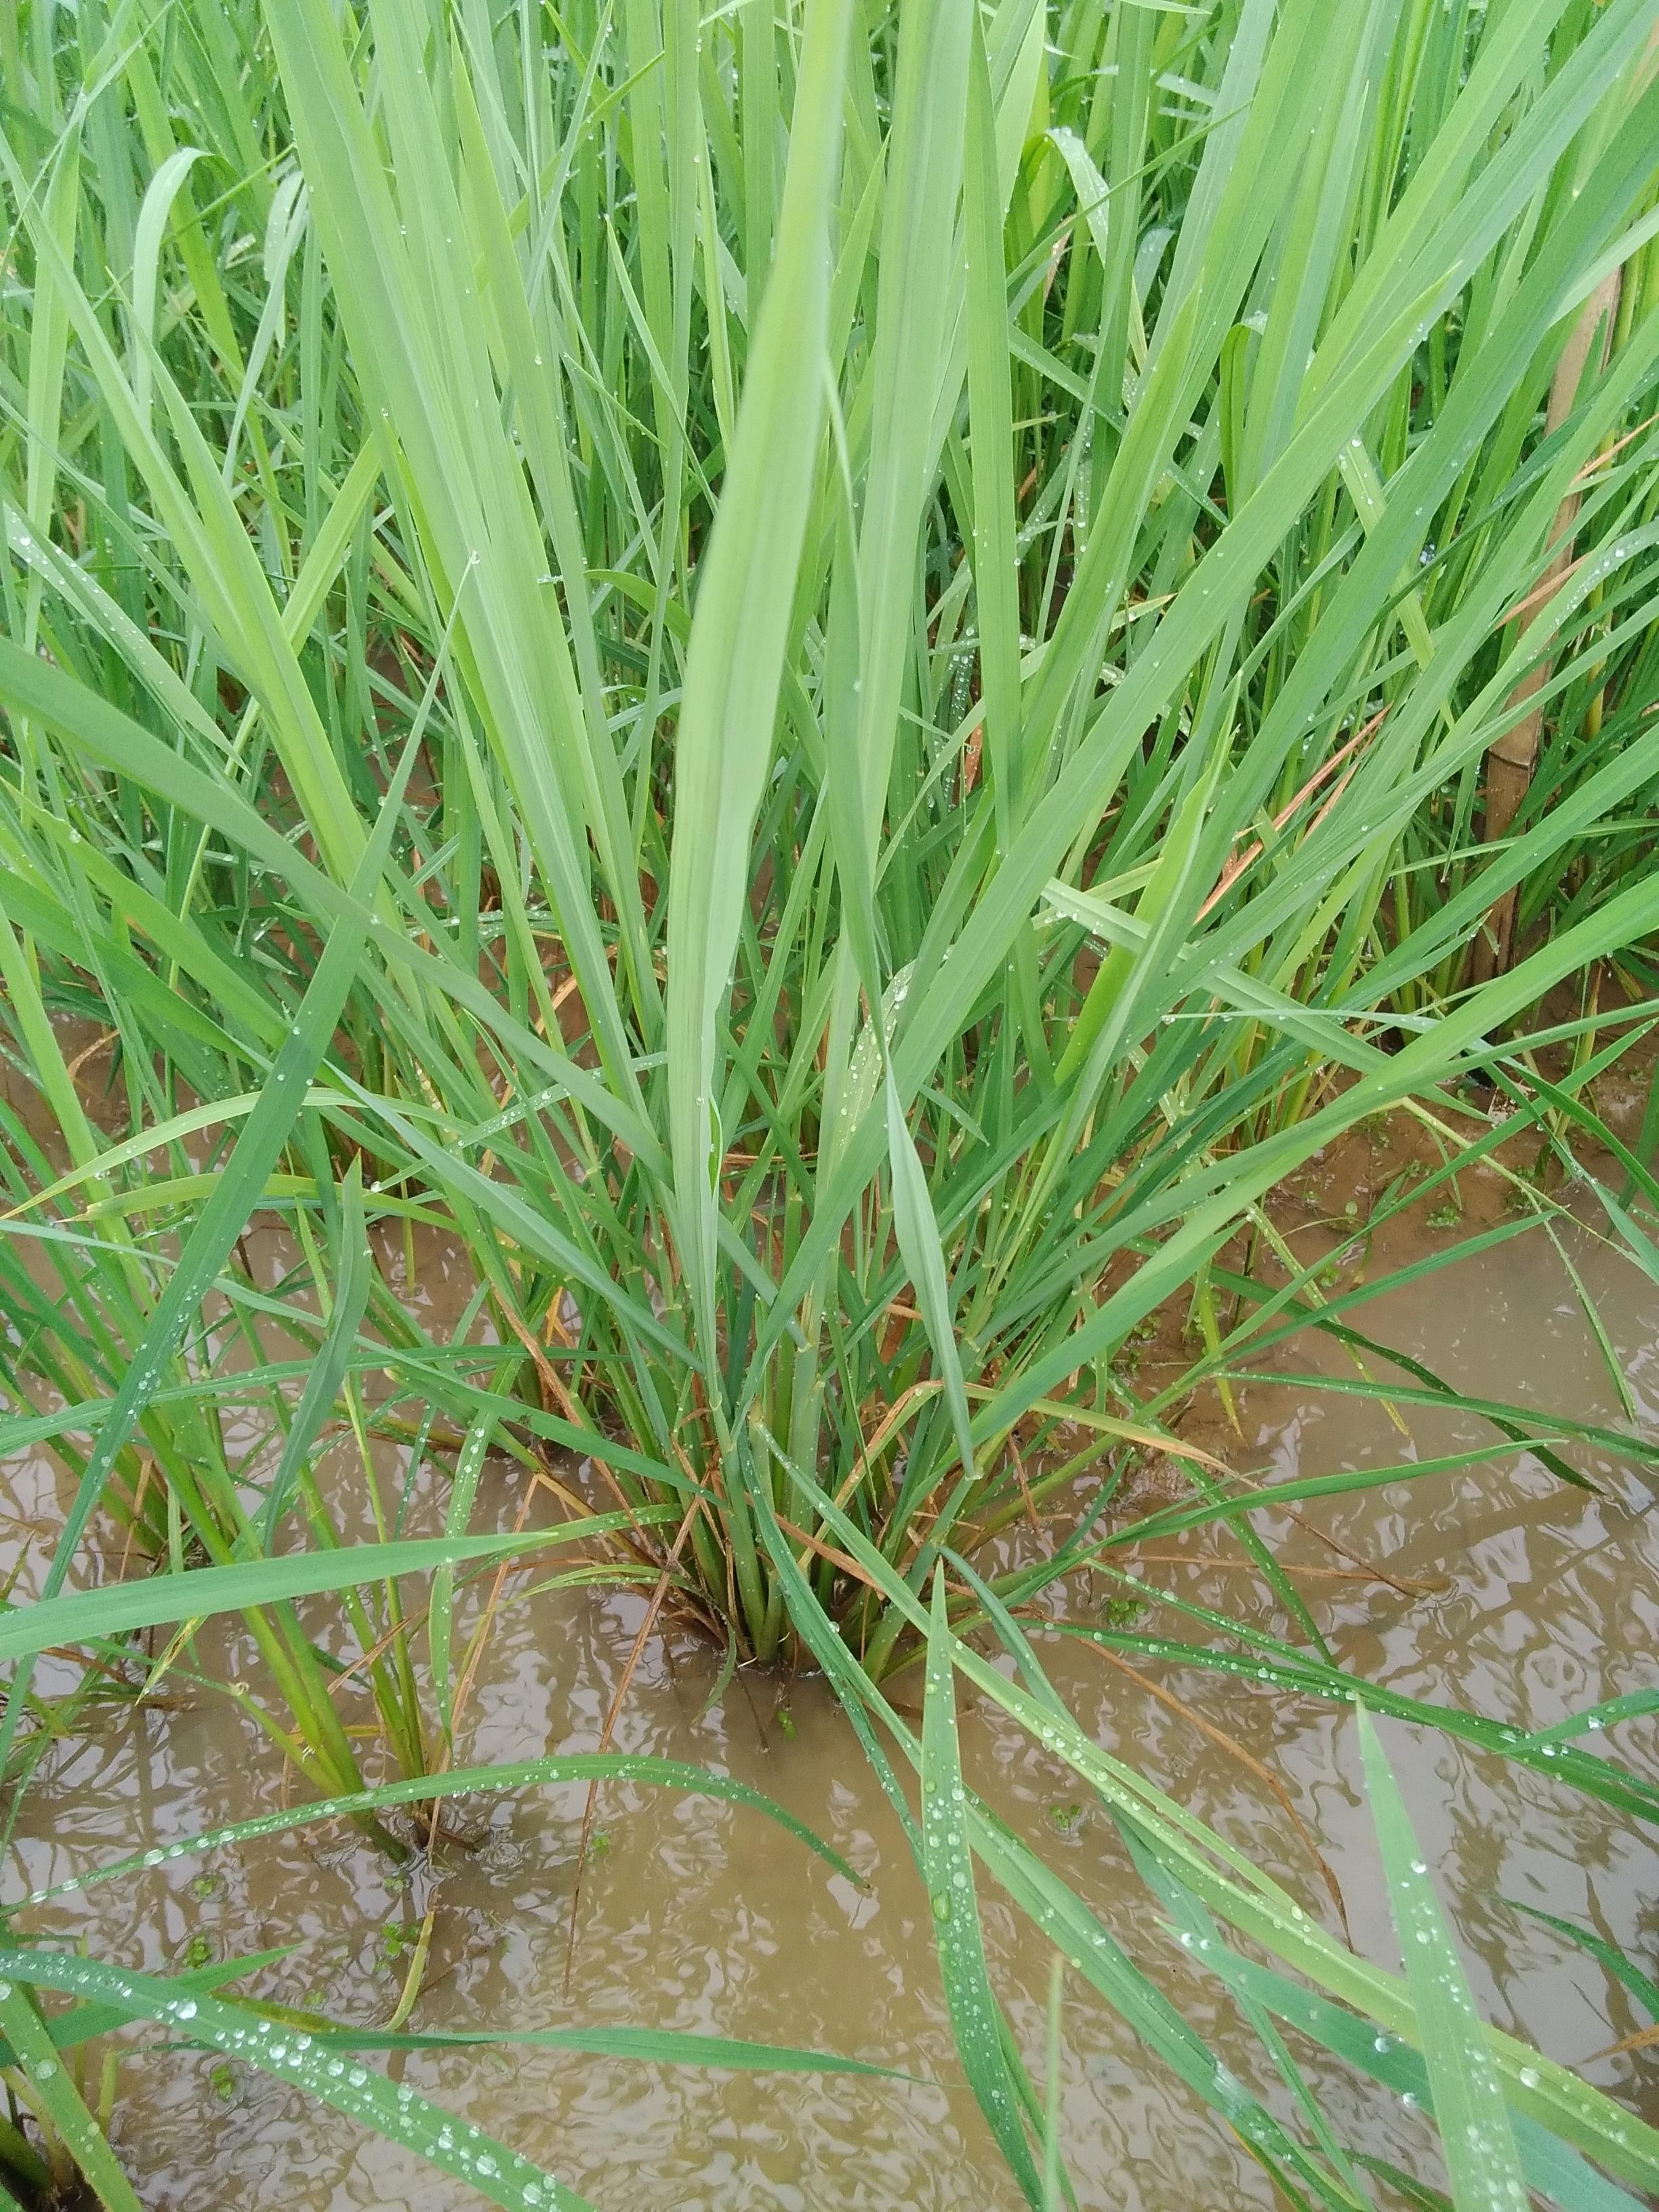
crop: rice
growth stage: elongation stem
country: Nigeria
